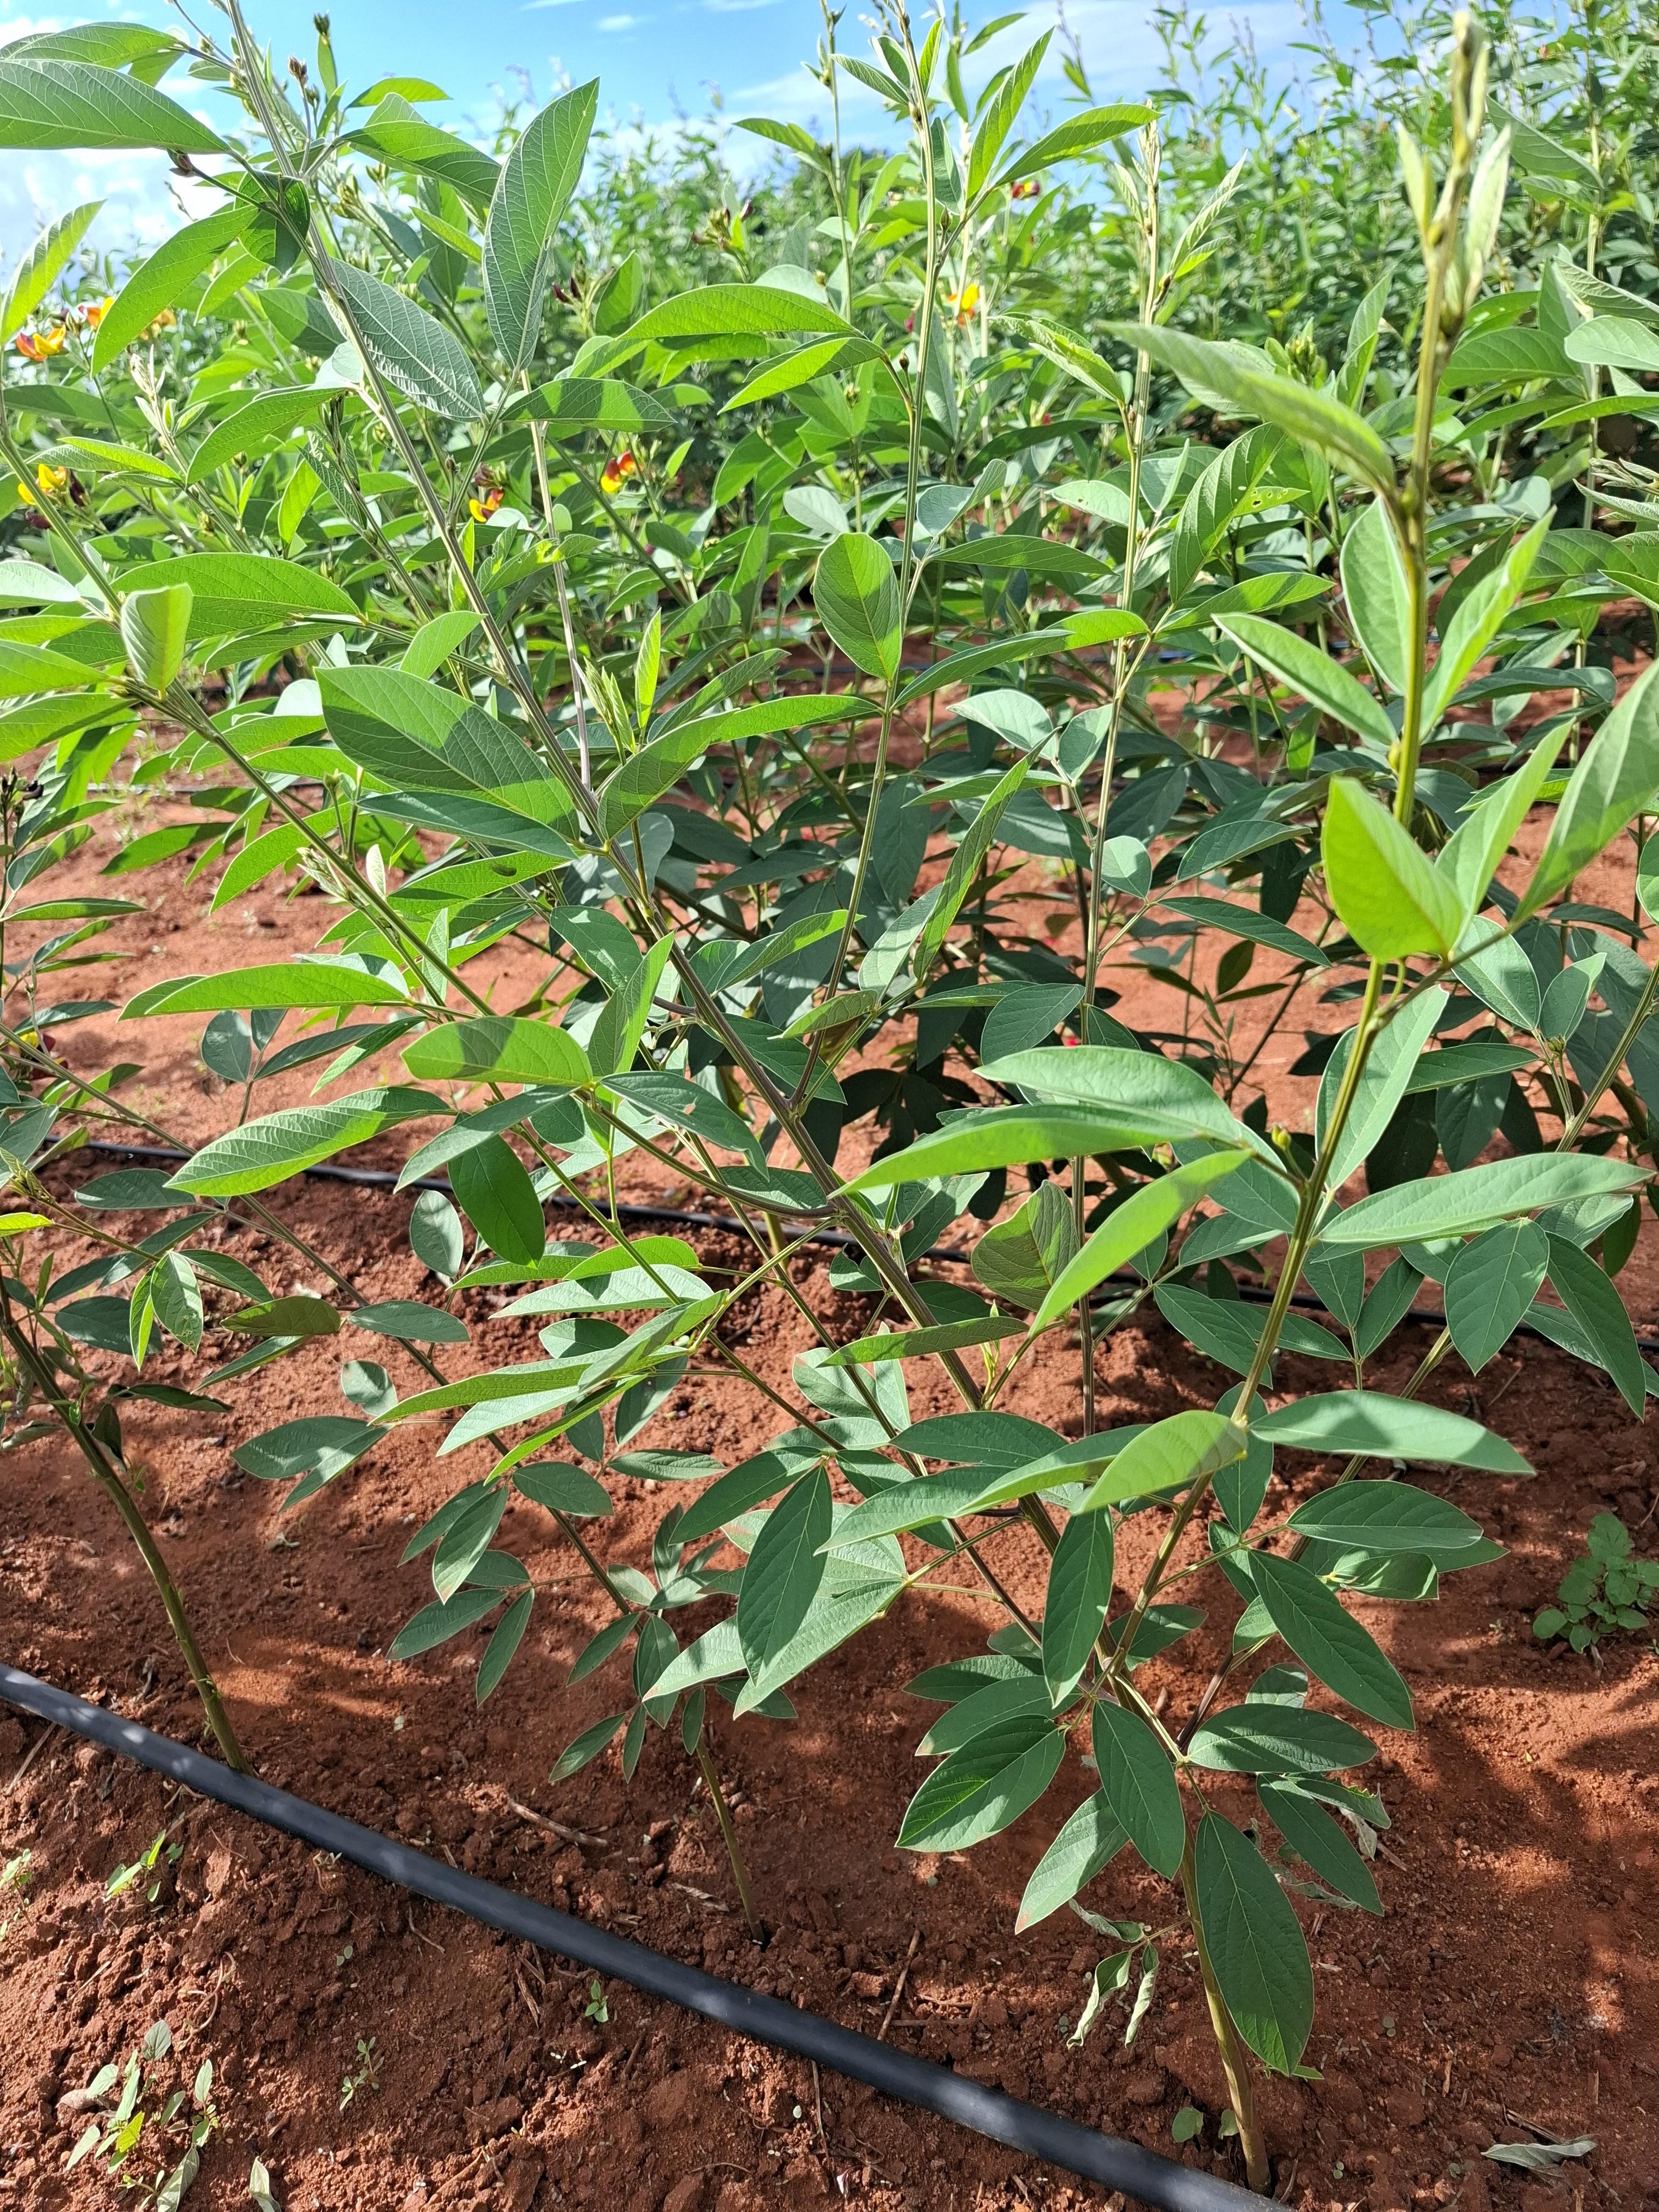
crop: pigeonpea
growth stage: flowering
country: Kenya
